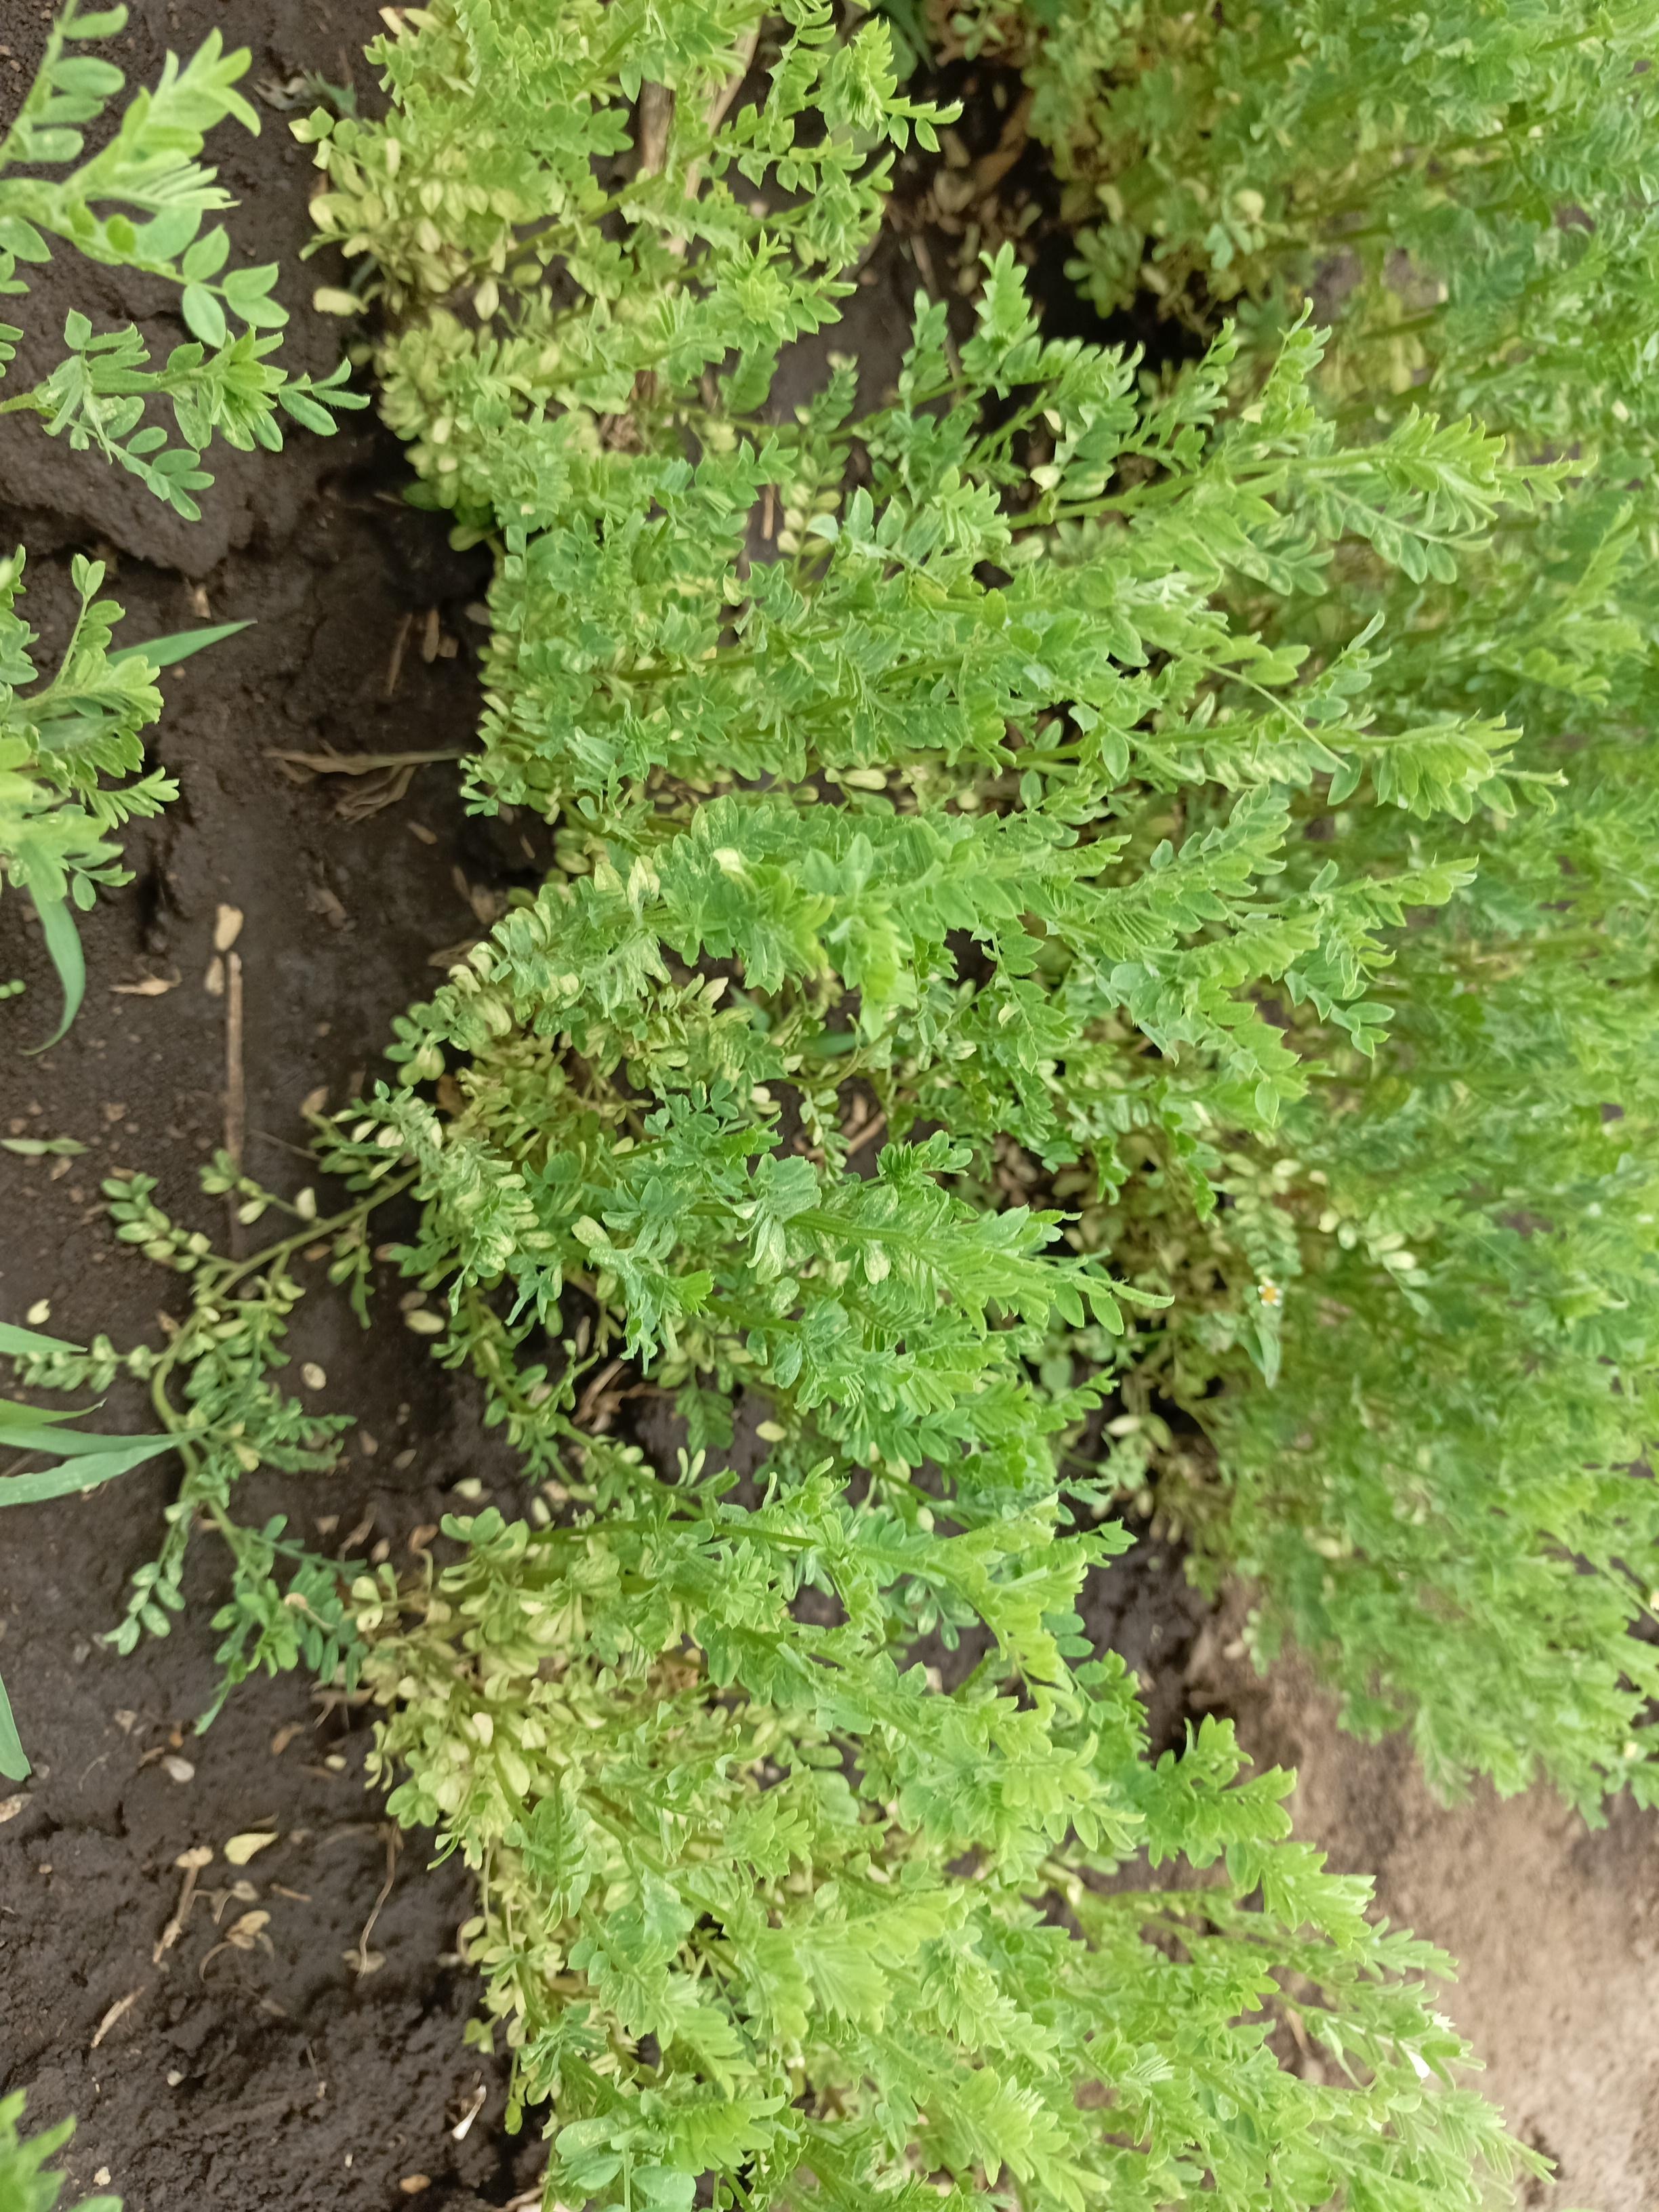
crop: lentil
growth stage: vegetative
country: Tanzania
